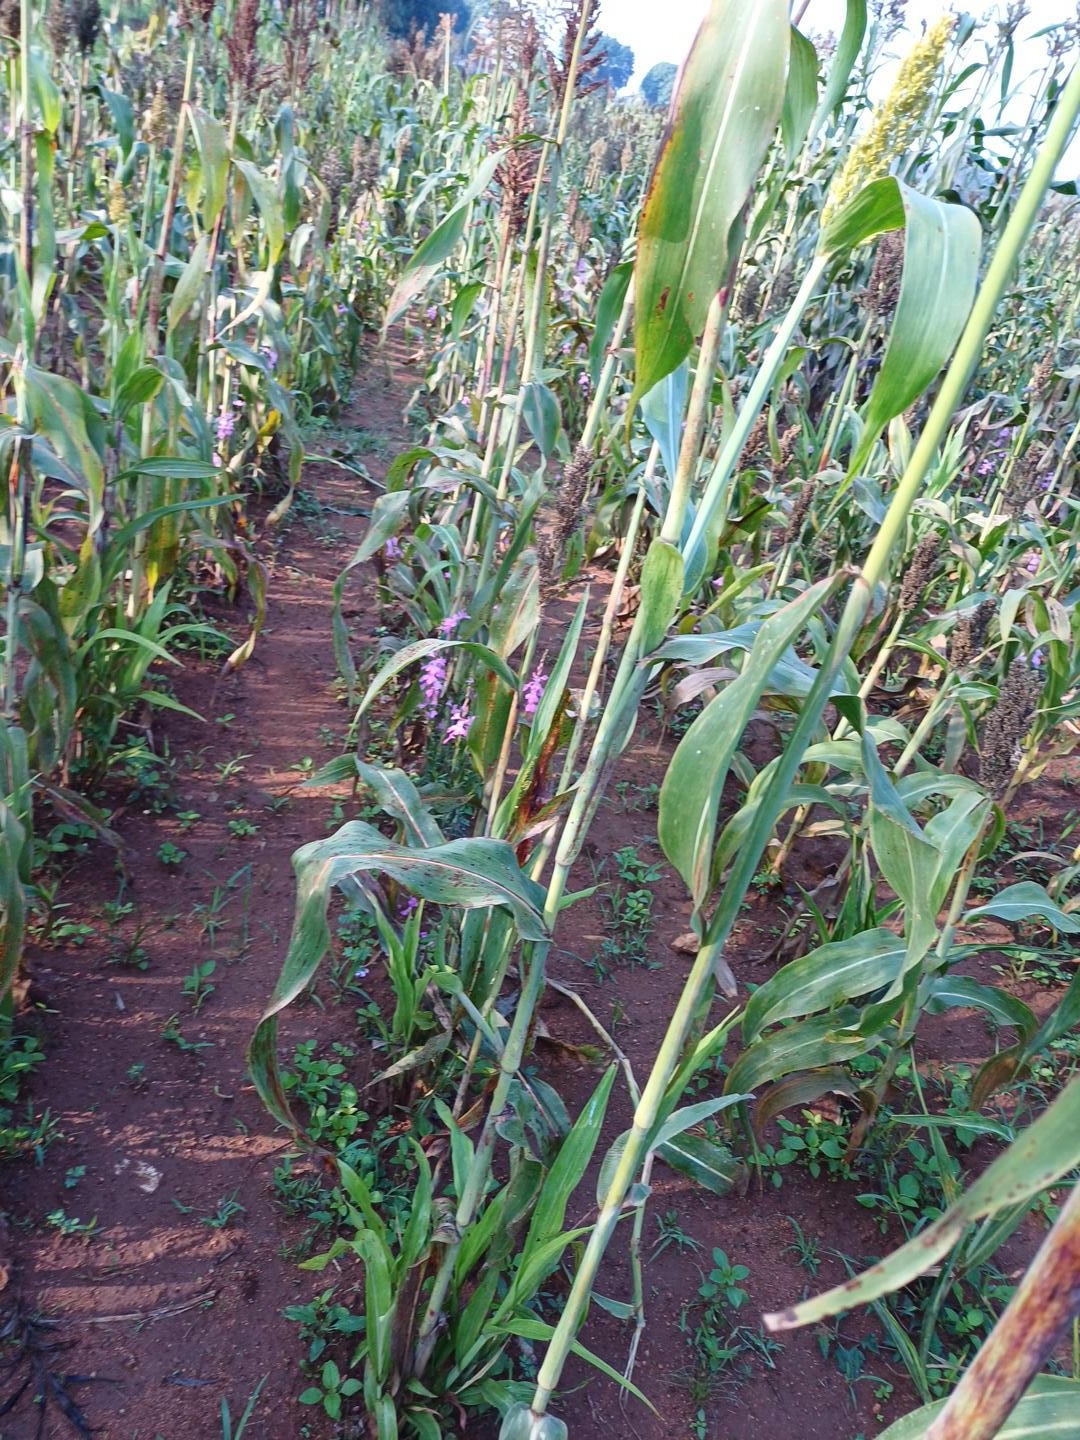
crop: sorghum
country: Kenya
